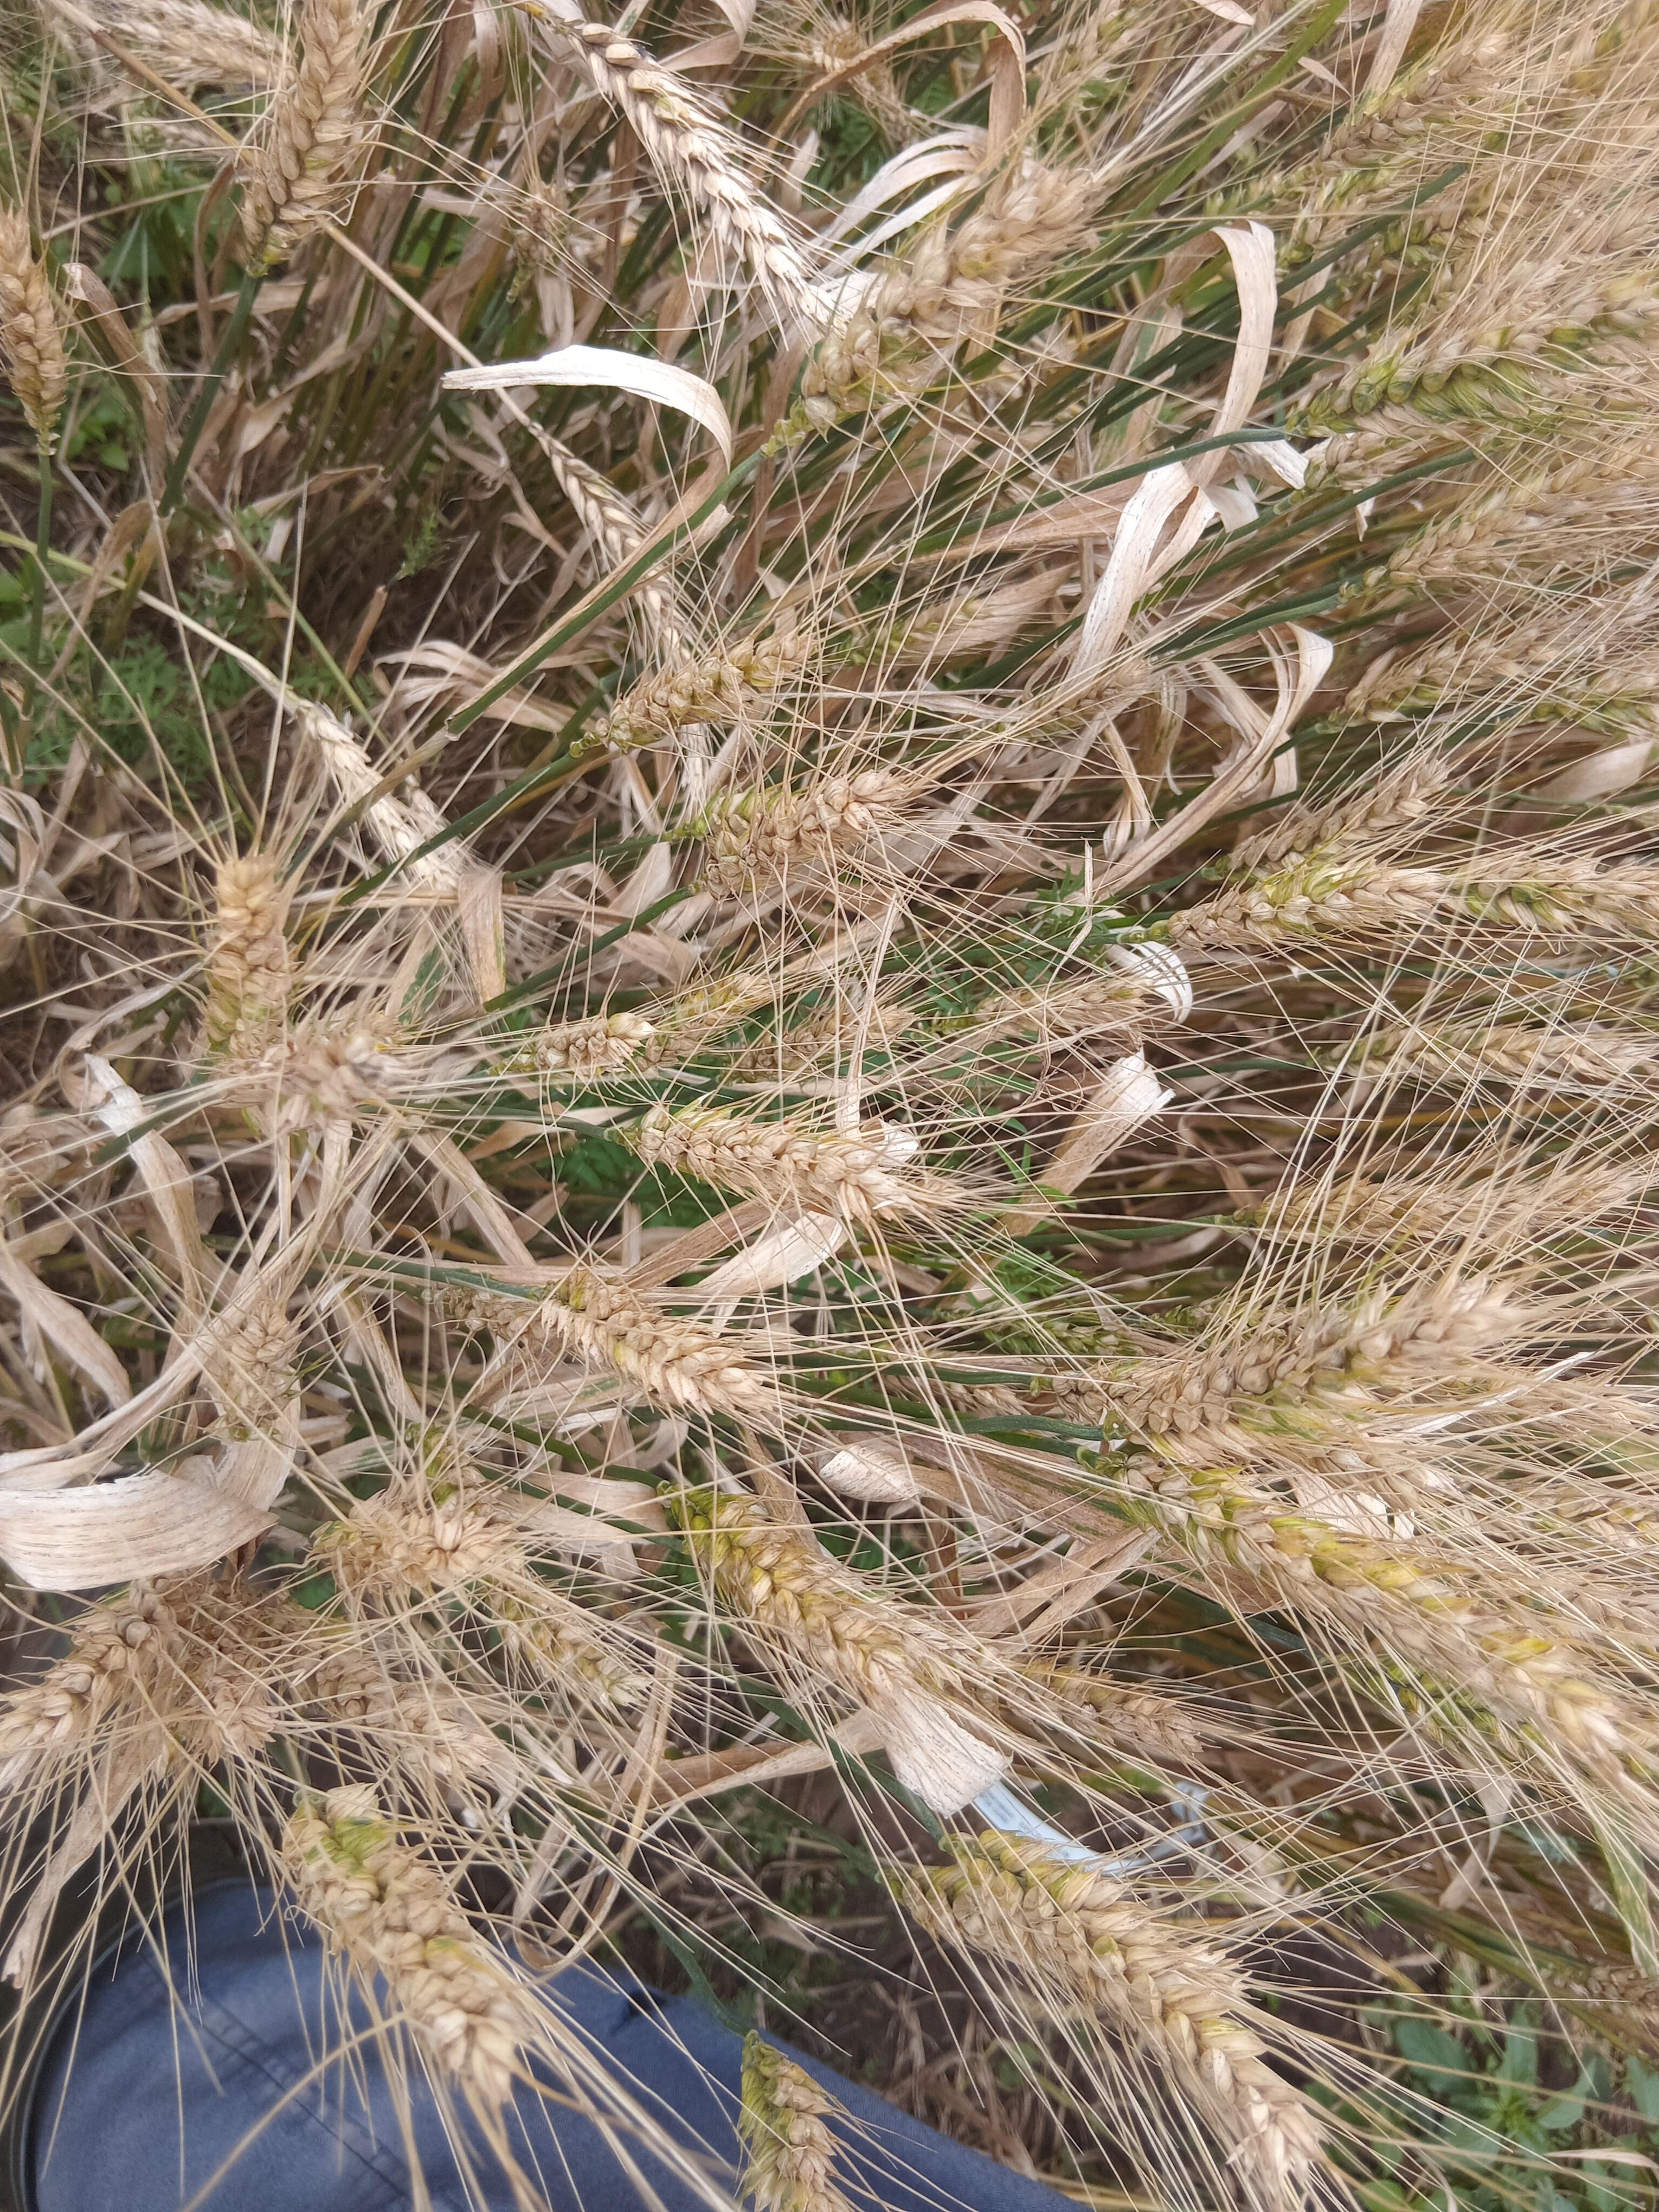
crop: wheat
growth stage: maturity
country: Kenya
